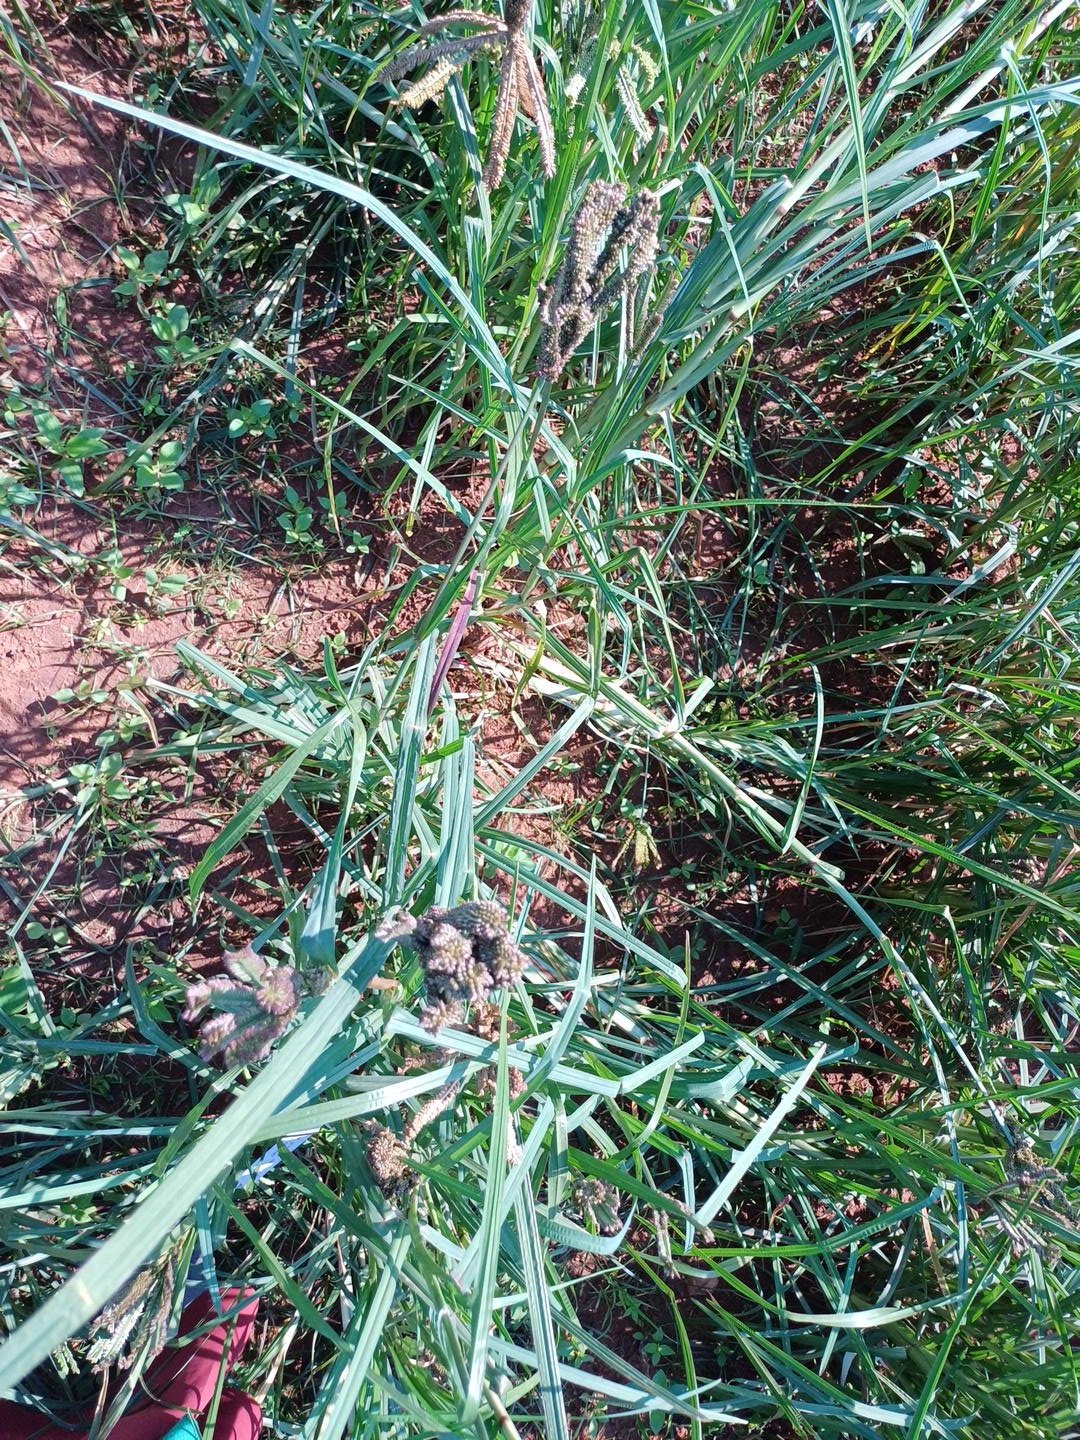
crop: finger millet
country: Kenya
